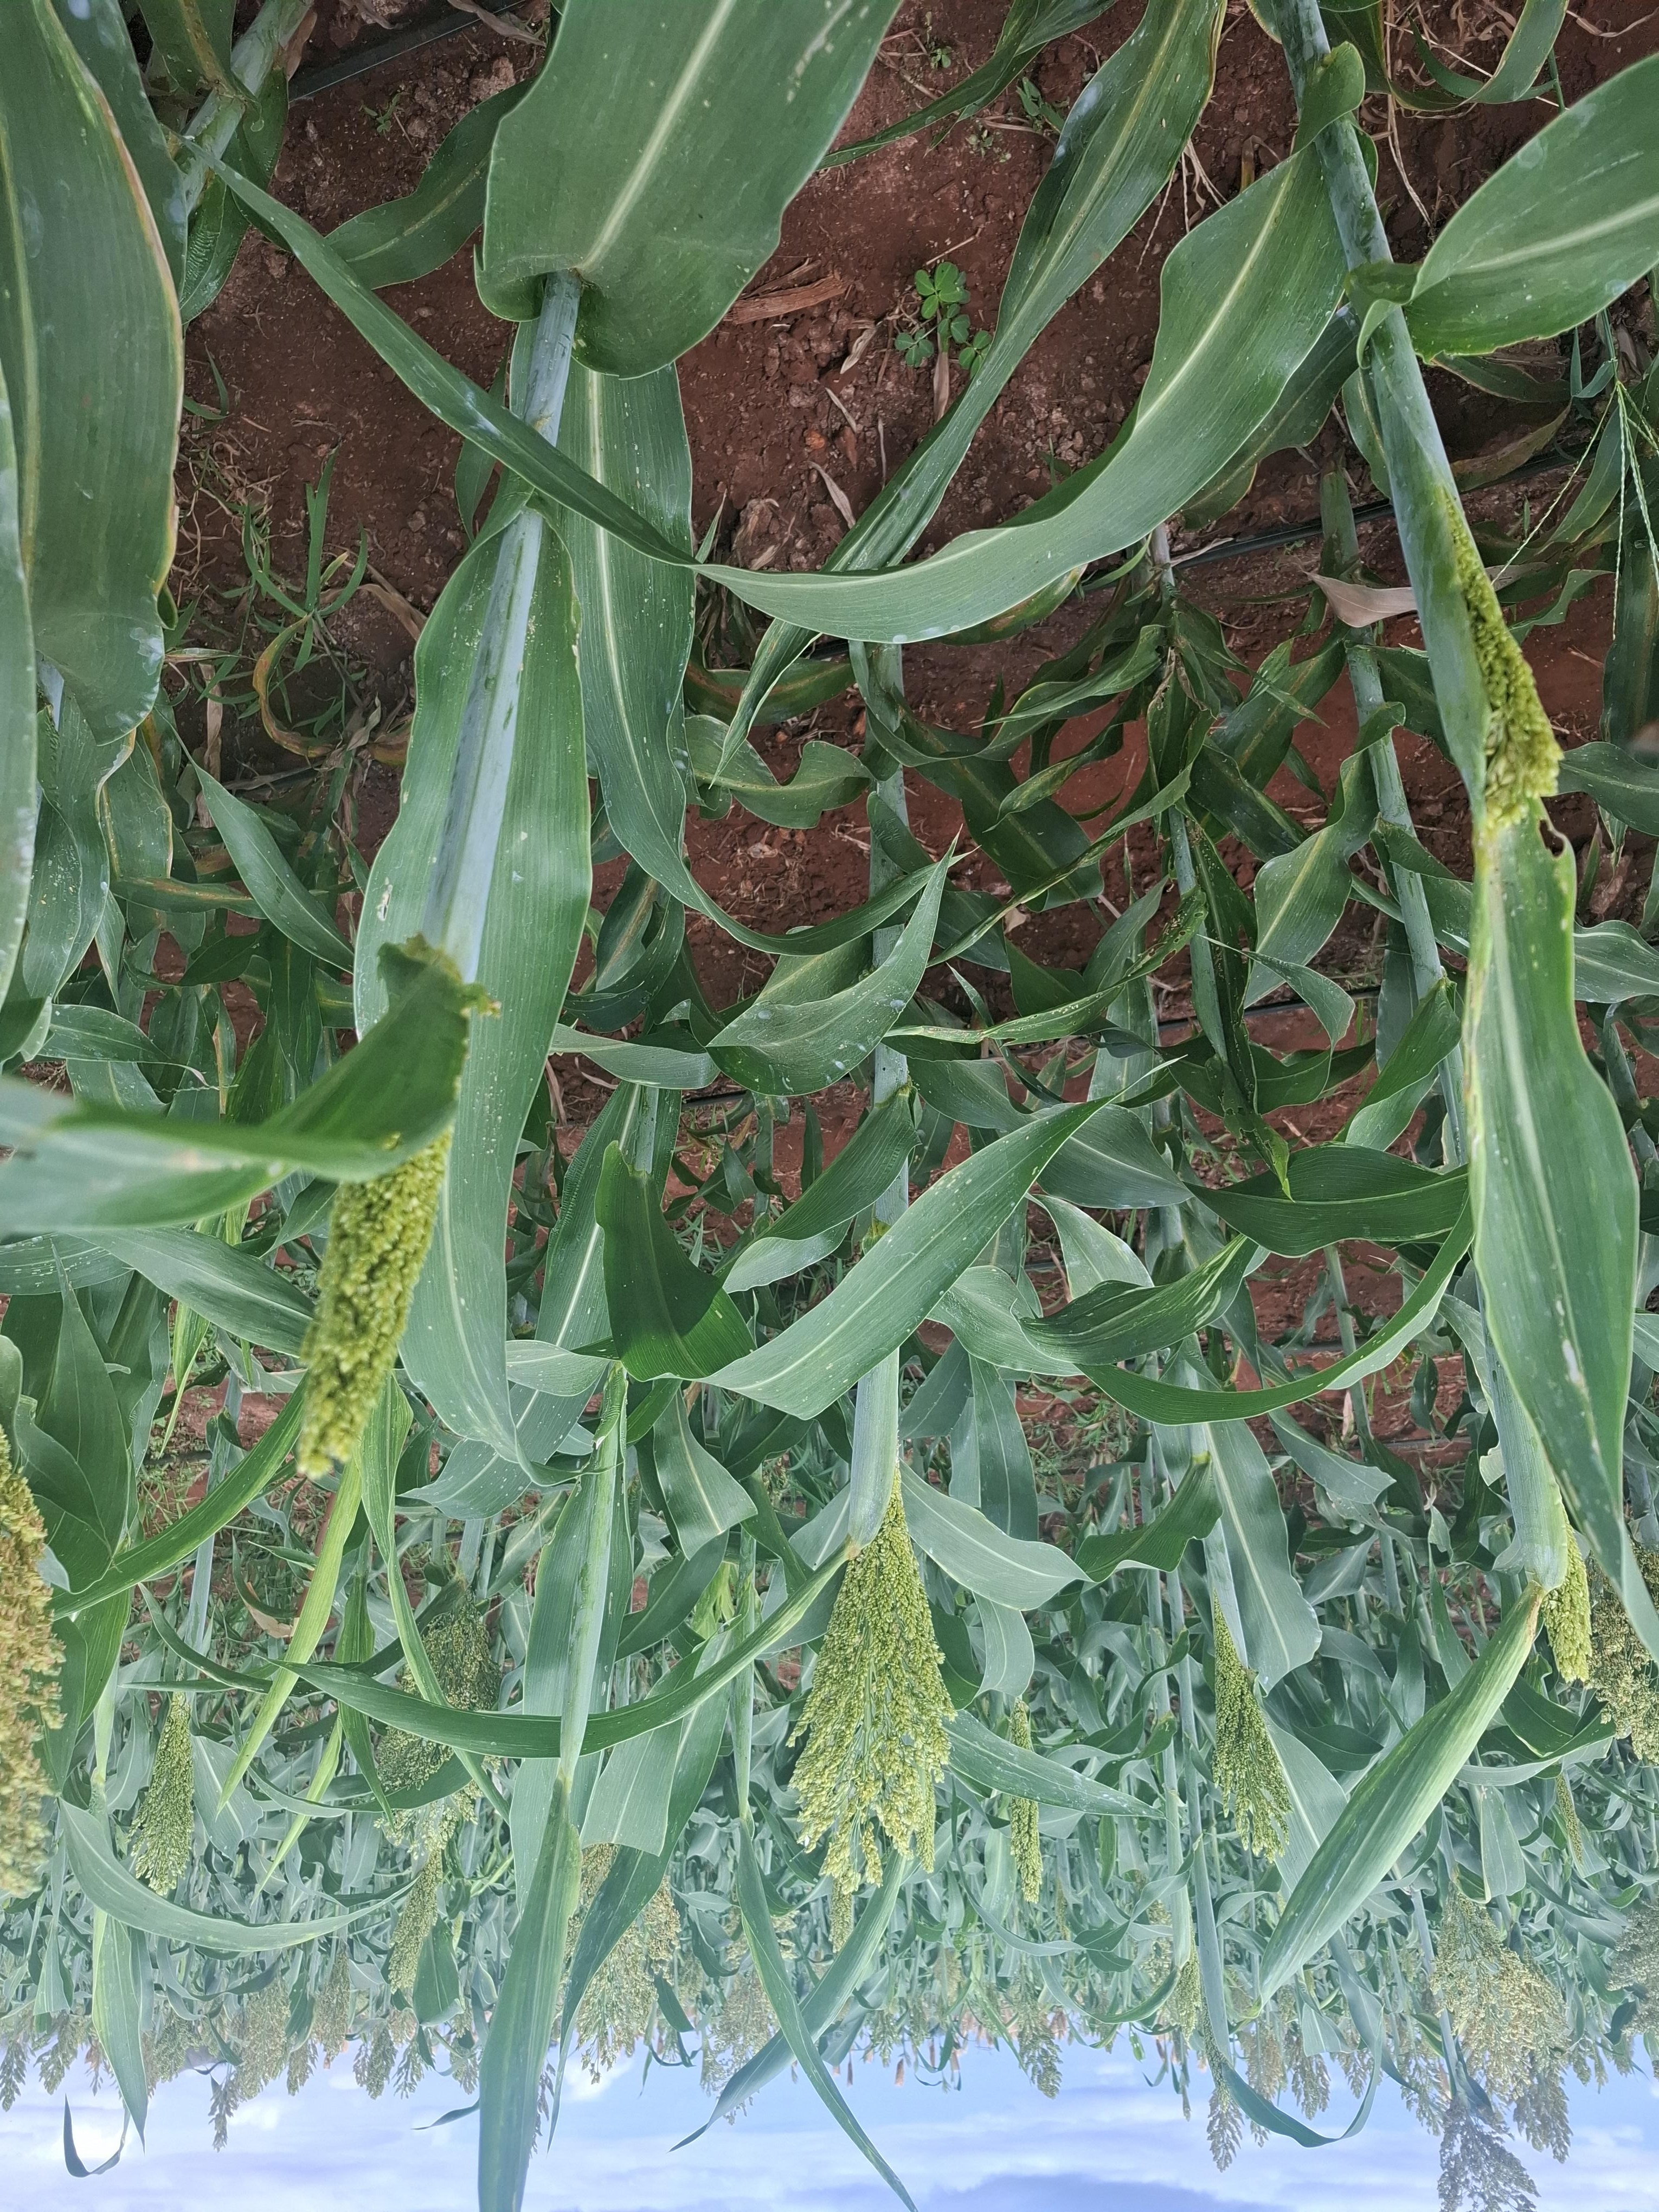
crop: sorghum
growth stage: flowering
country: Kenya
